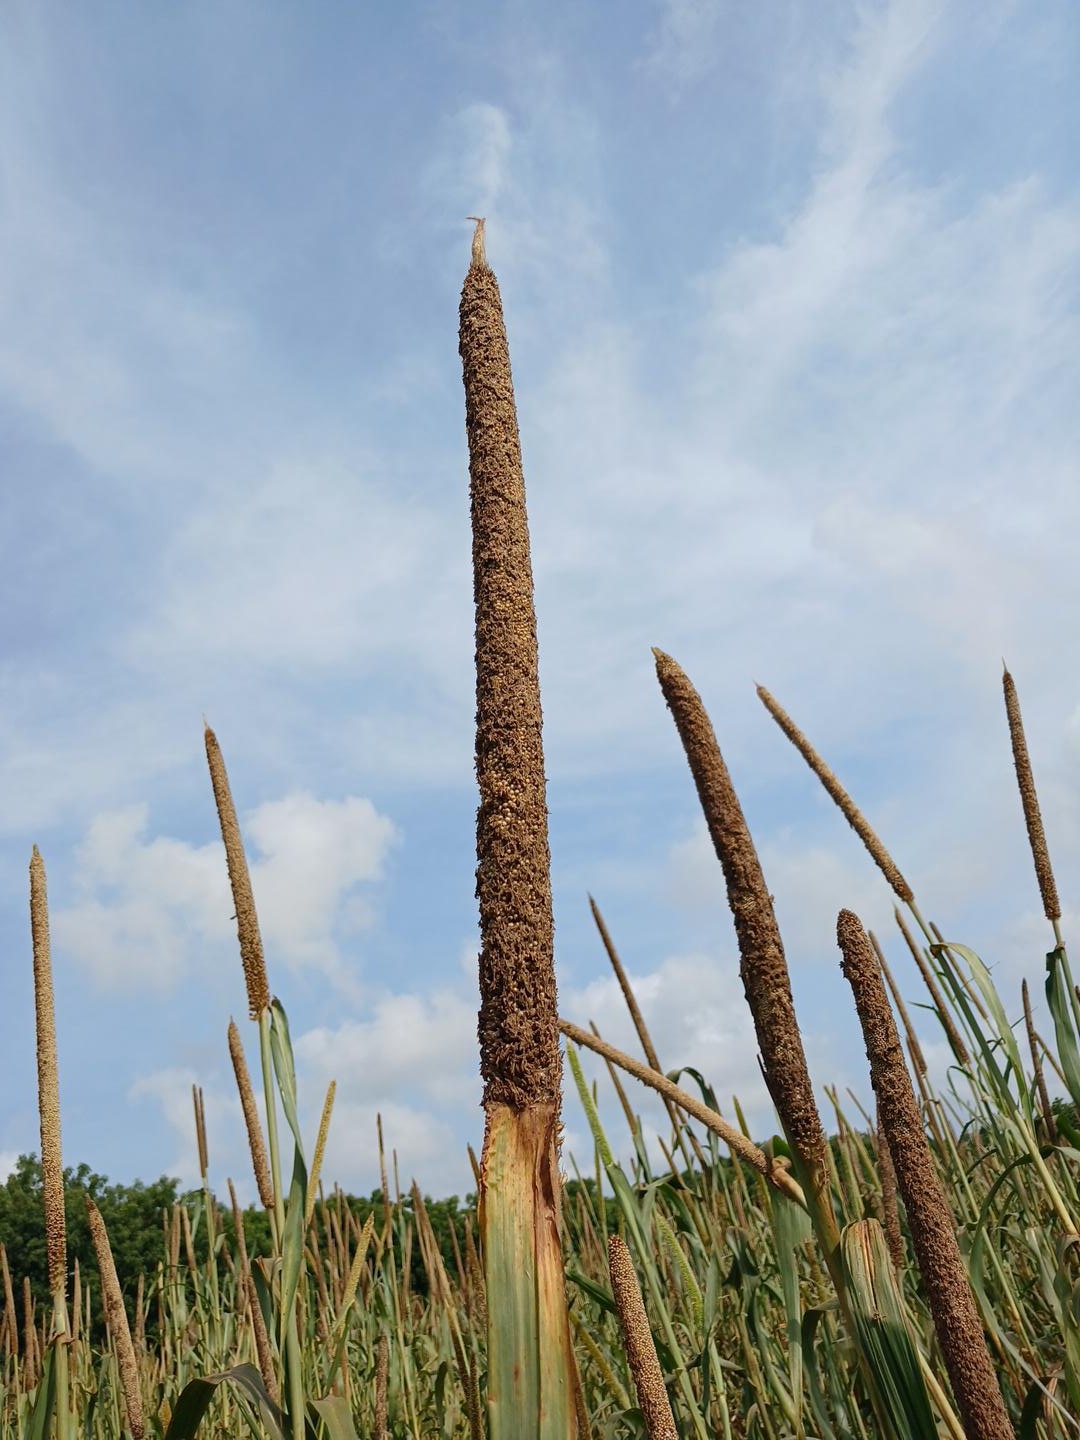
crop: pearl millet
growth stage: maturity
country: Senegal
